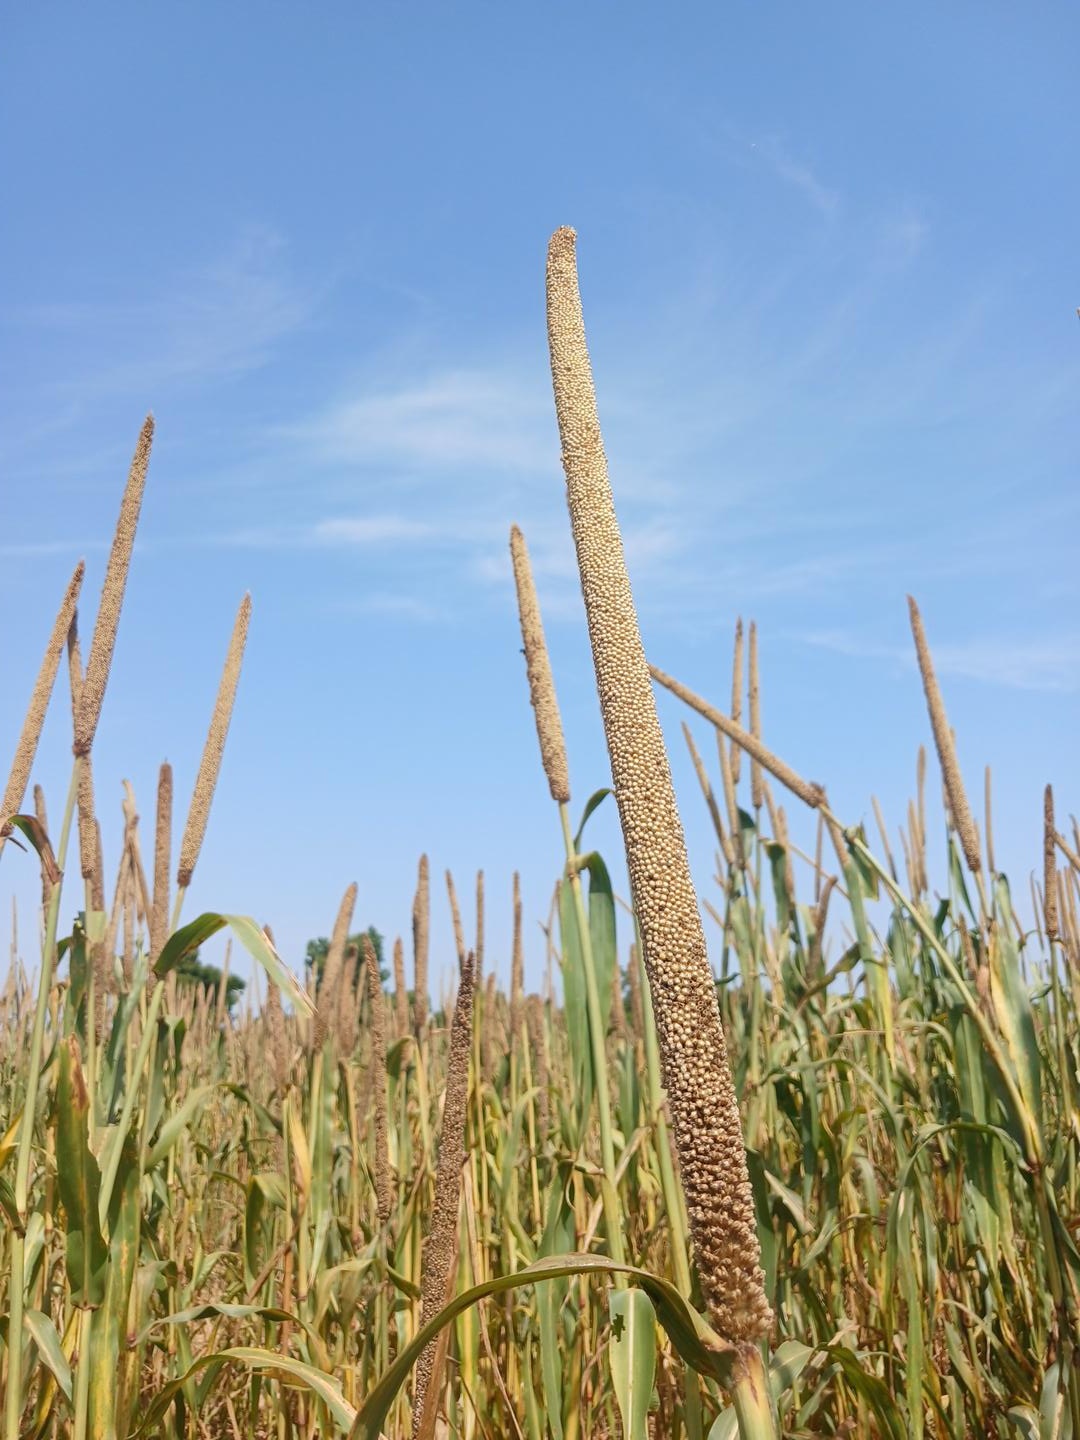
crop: pearl millet
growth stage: maturity
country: Senegal
